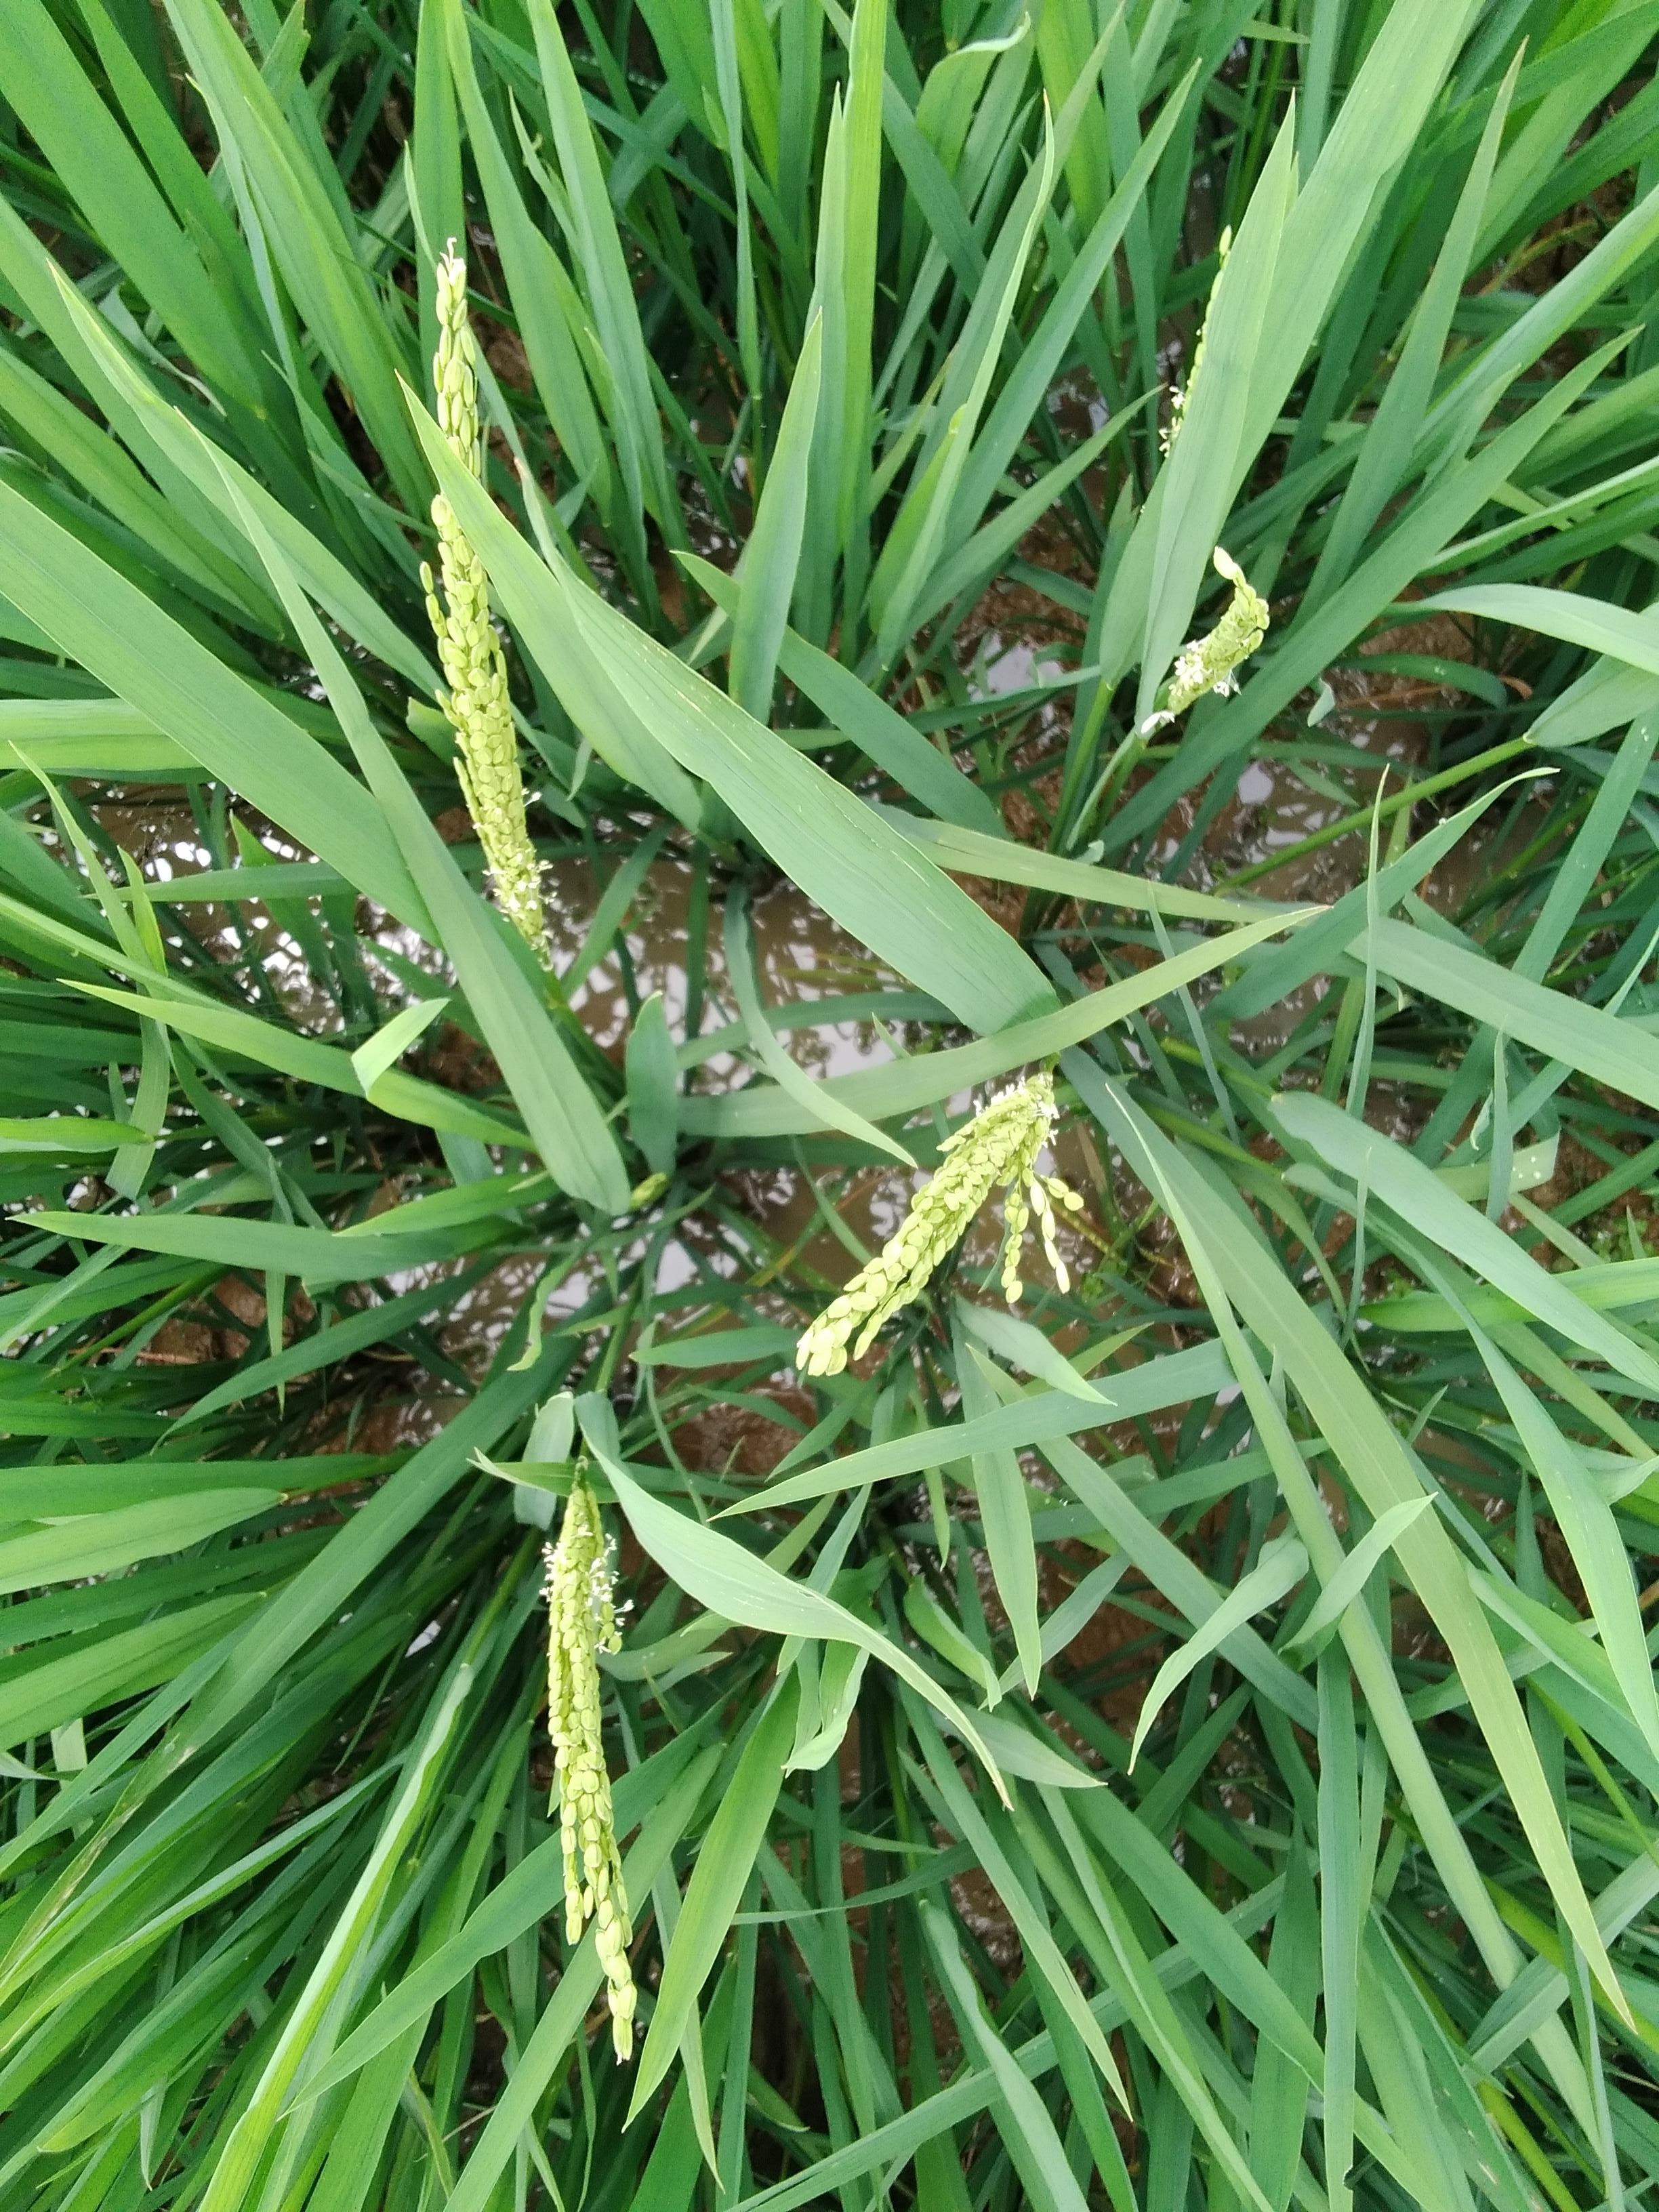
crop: rice
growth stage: flowering
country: Nigeria
